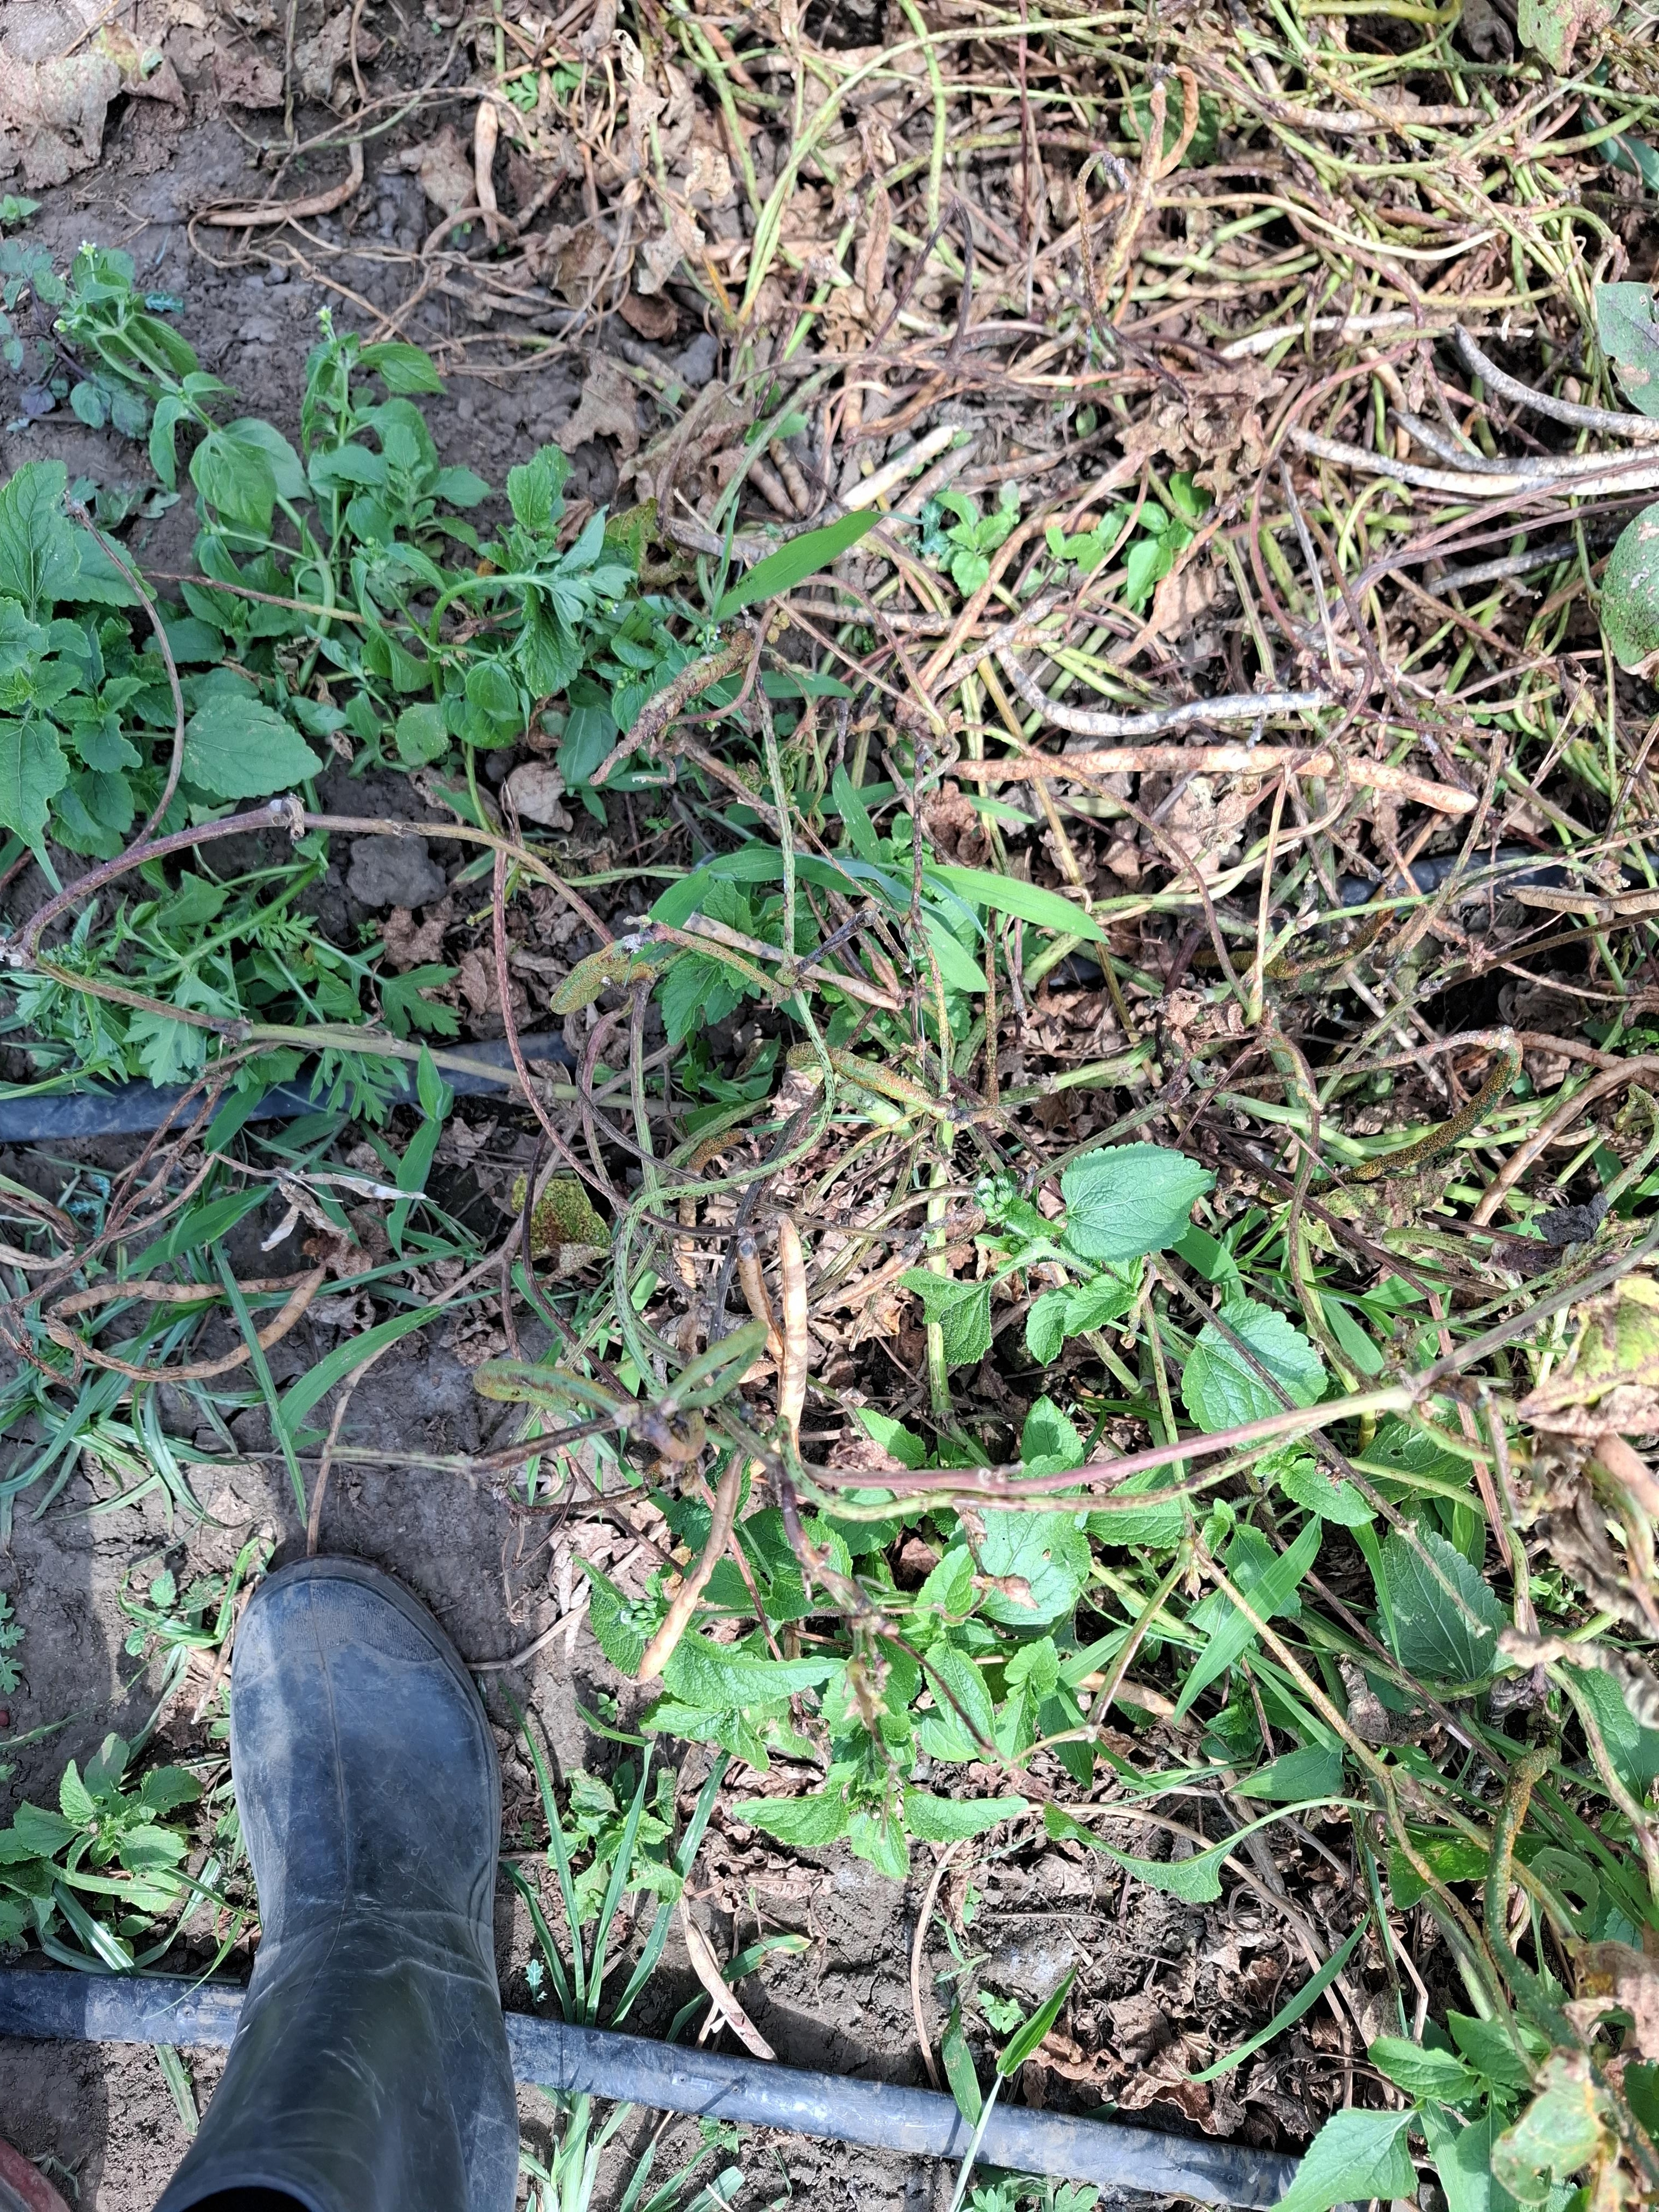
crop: cowpea
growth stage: development pod
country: Tanzania
